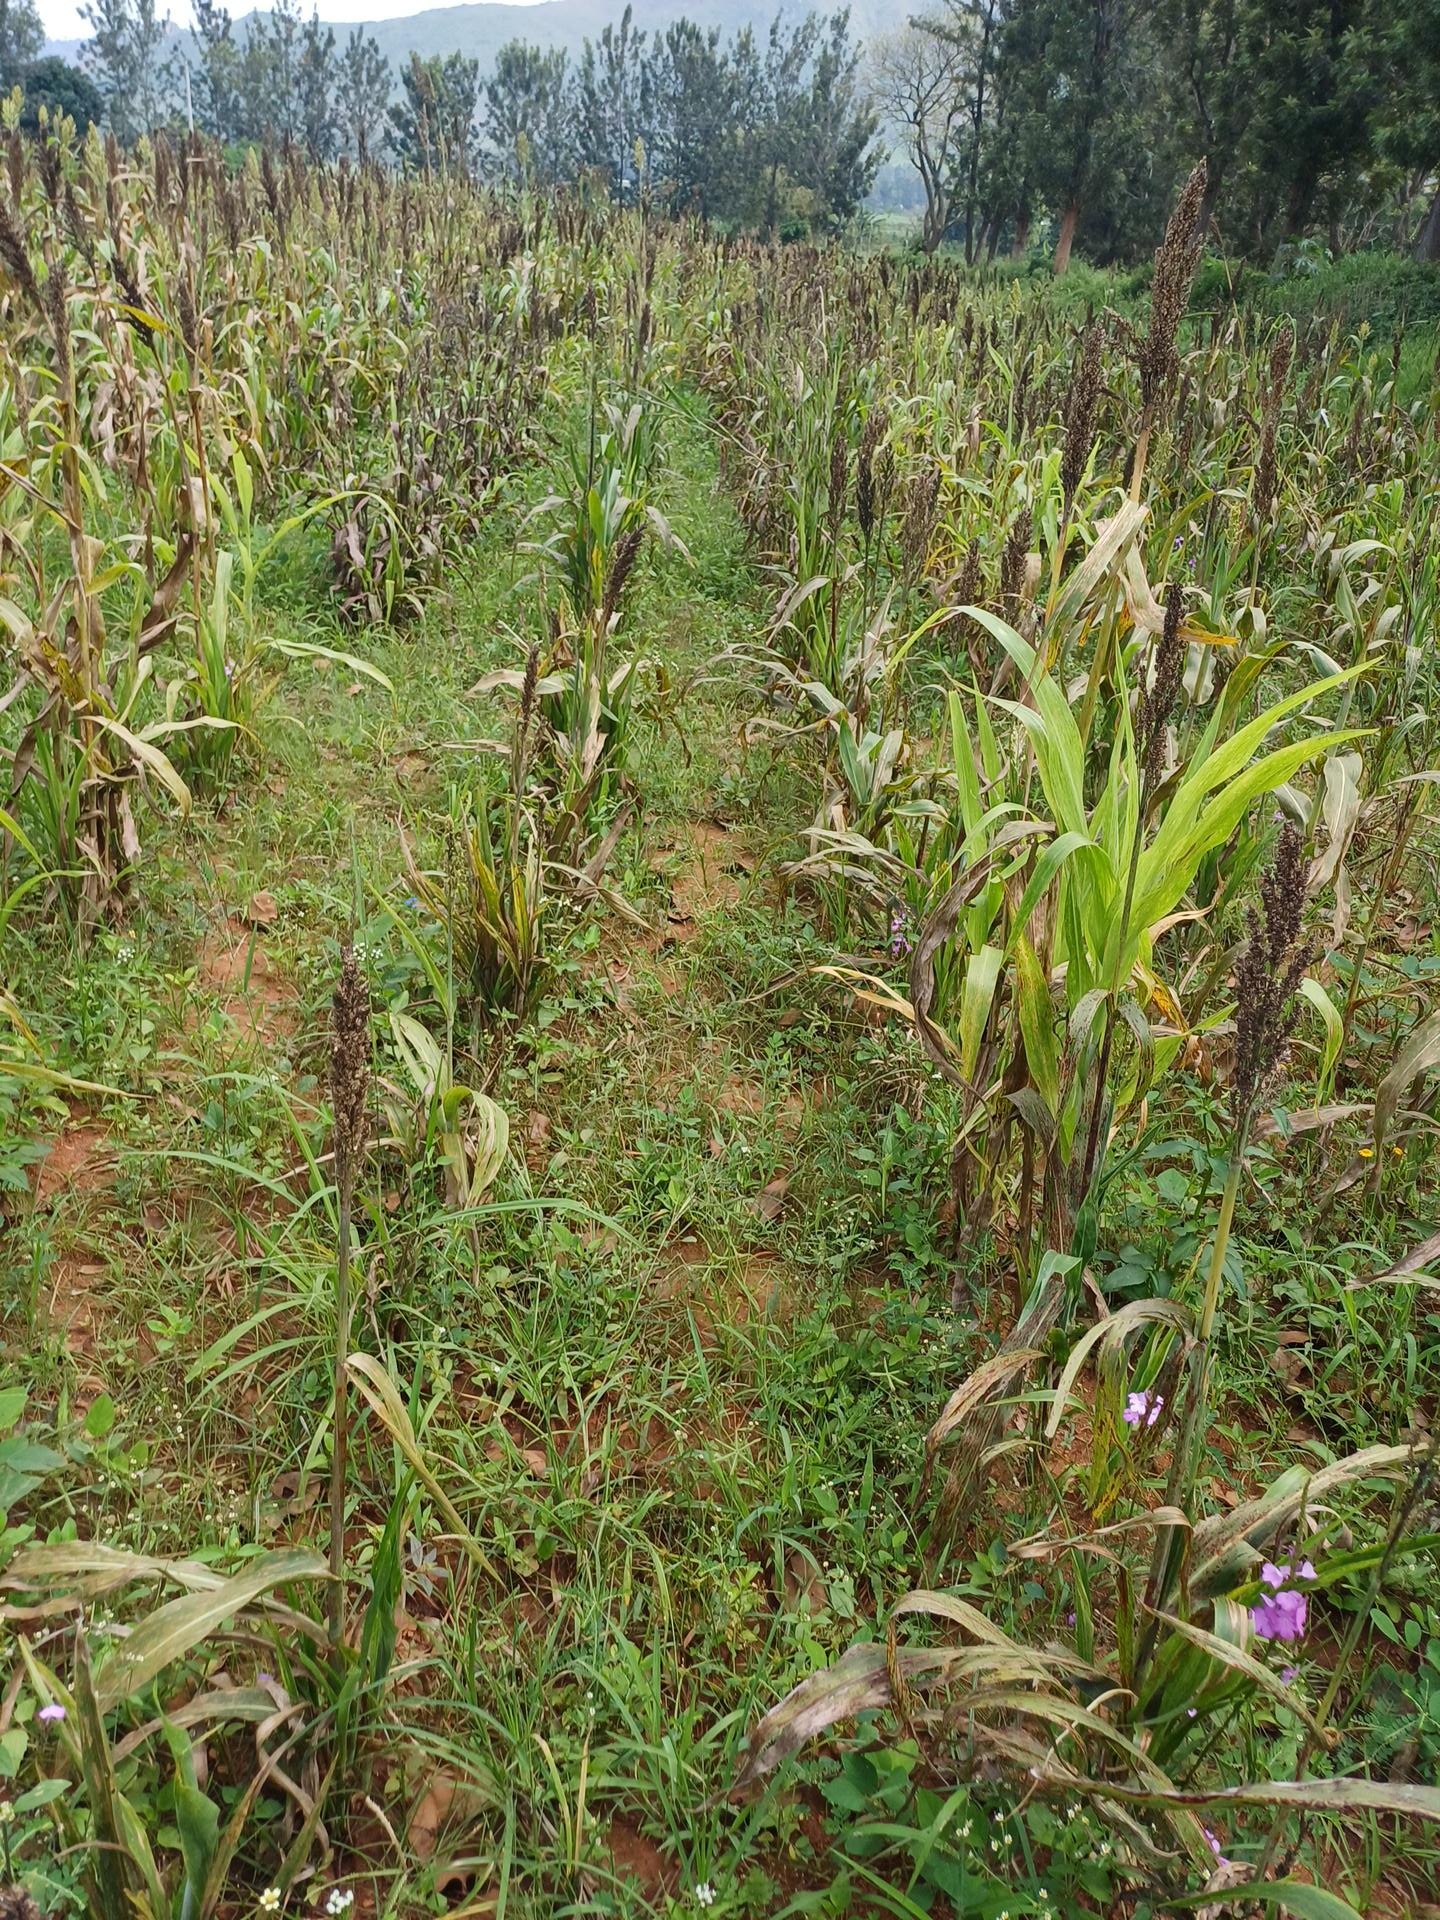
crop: sorghum
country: Kenya
